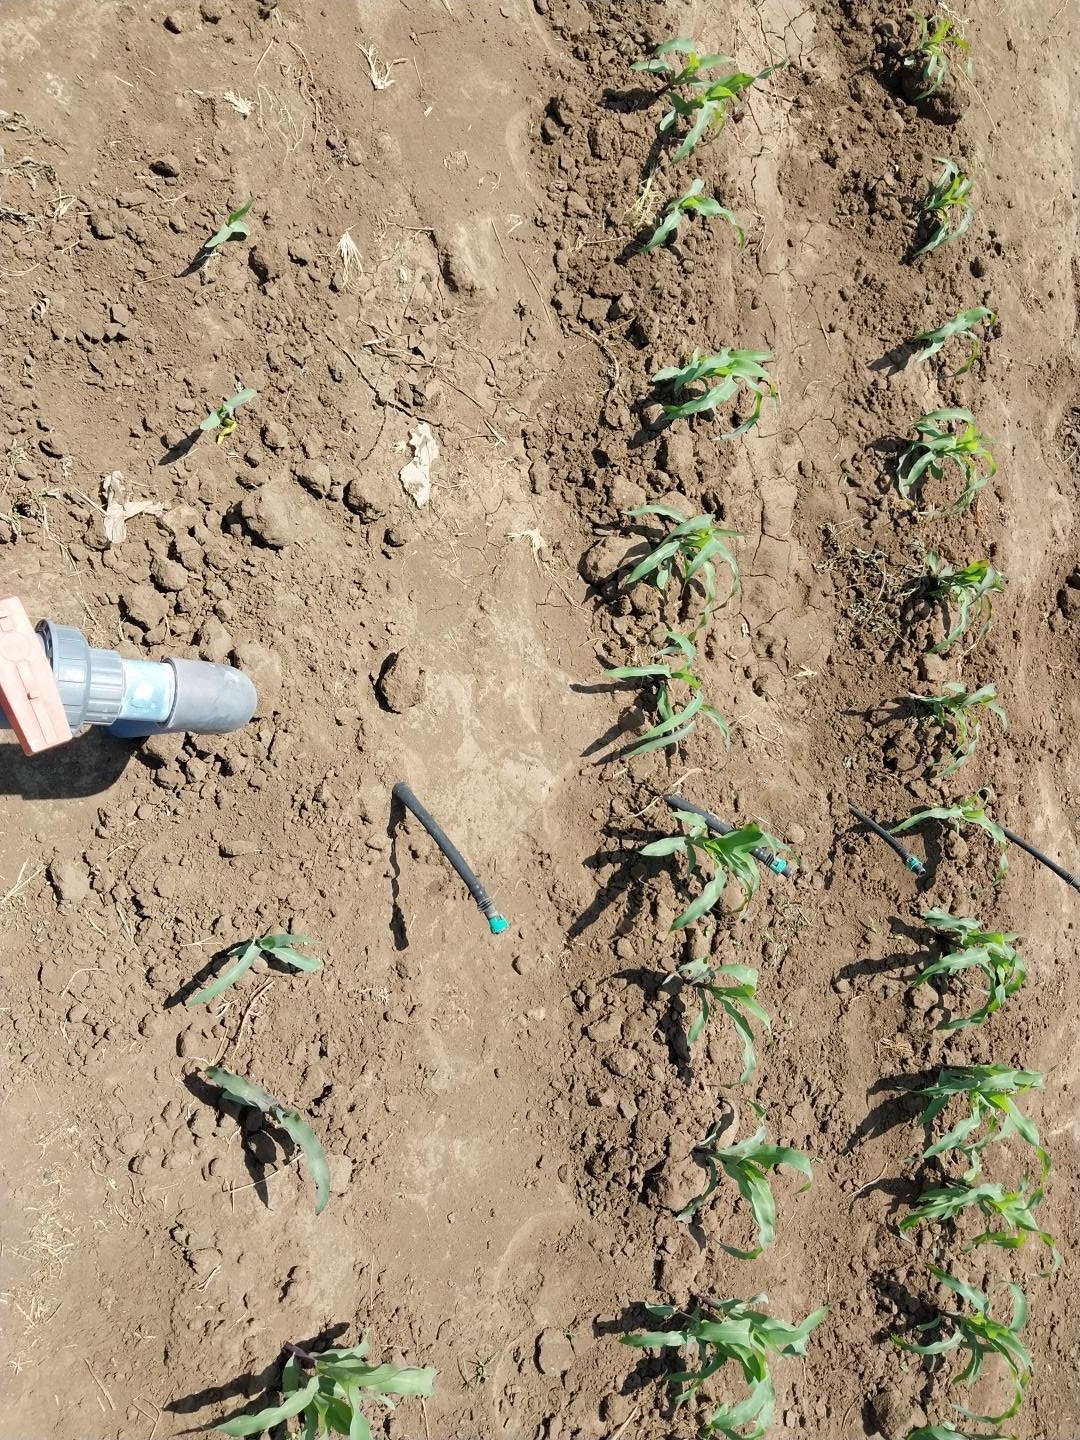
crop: maize
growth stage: vegetative
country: Tanzania
